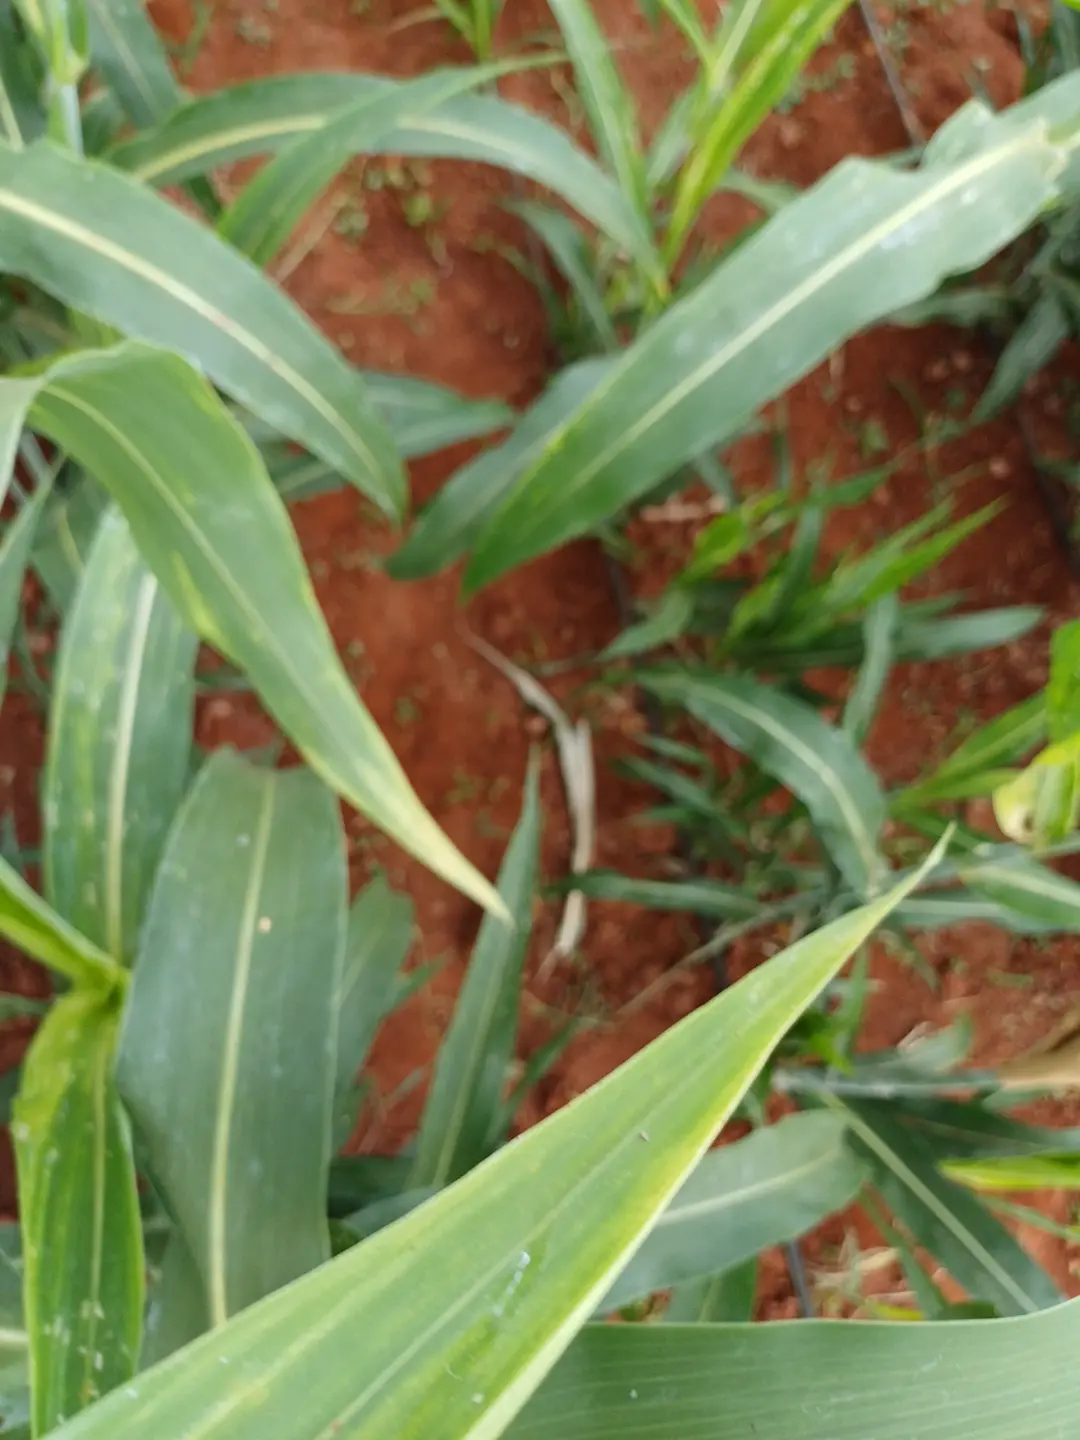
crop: sorghum
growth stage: heading tuber
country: Kenya
